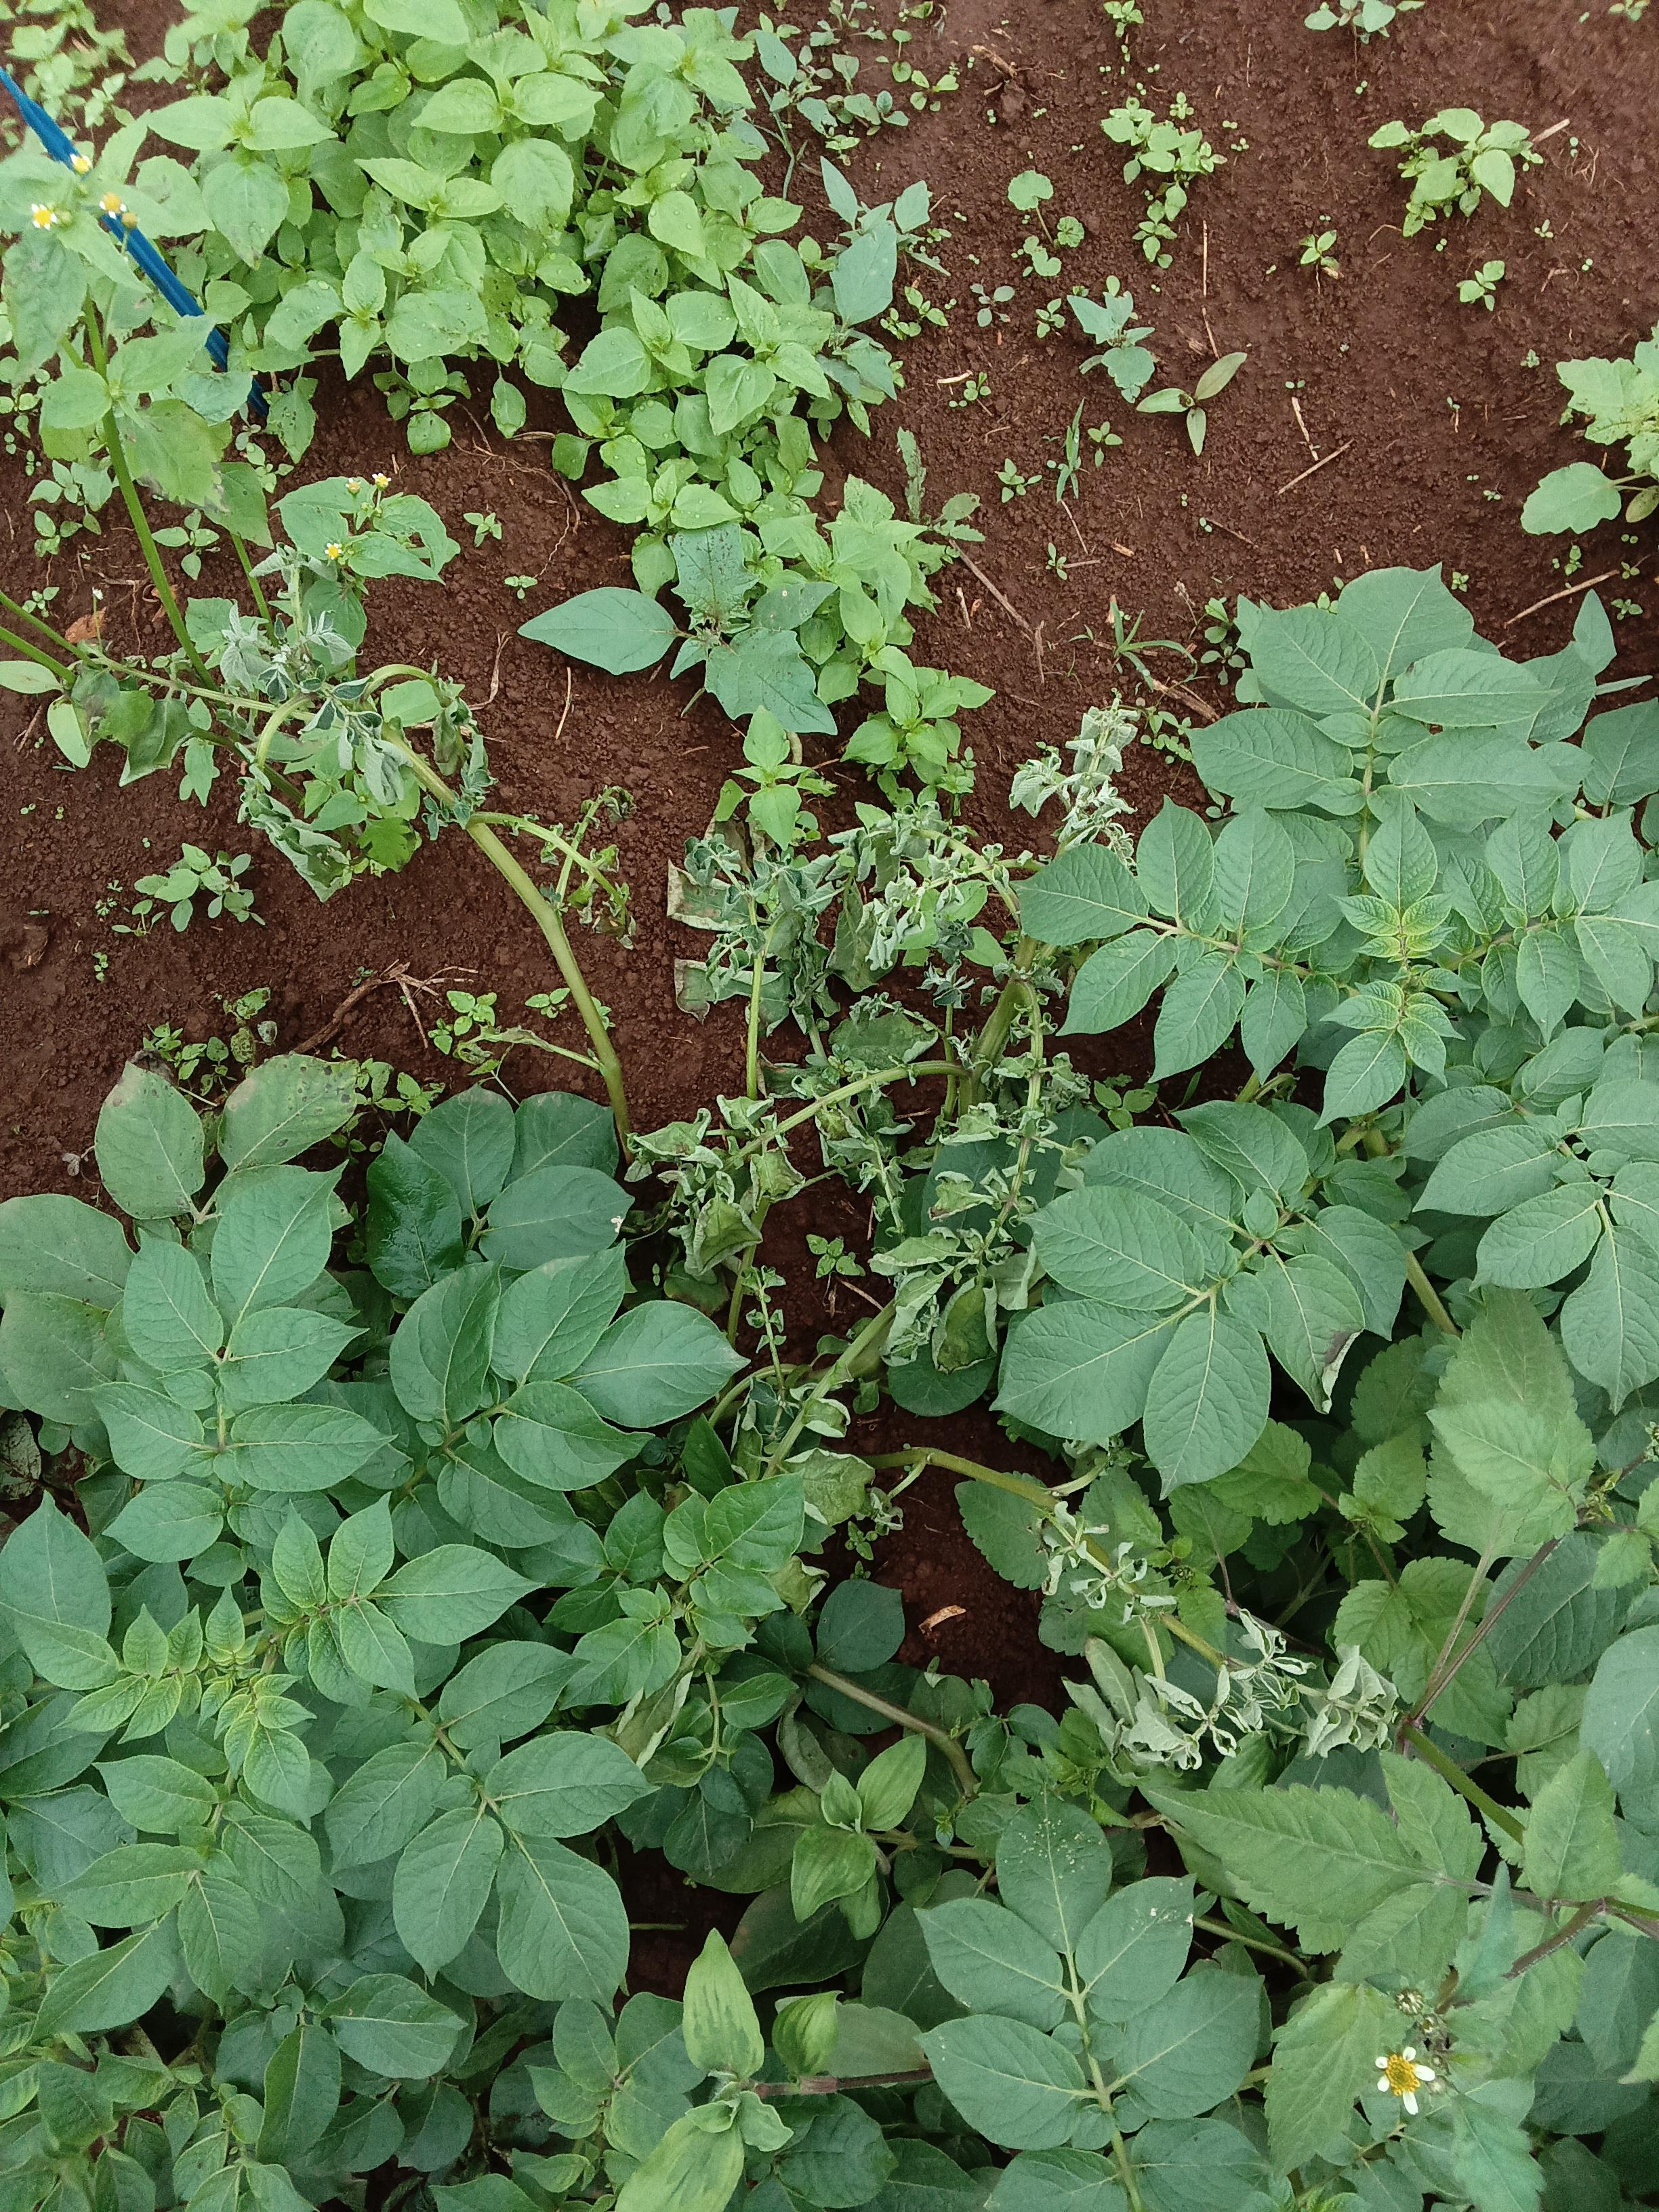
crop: potato
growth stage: flowering
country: Kenya
